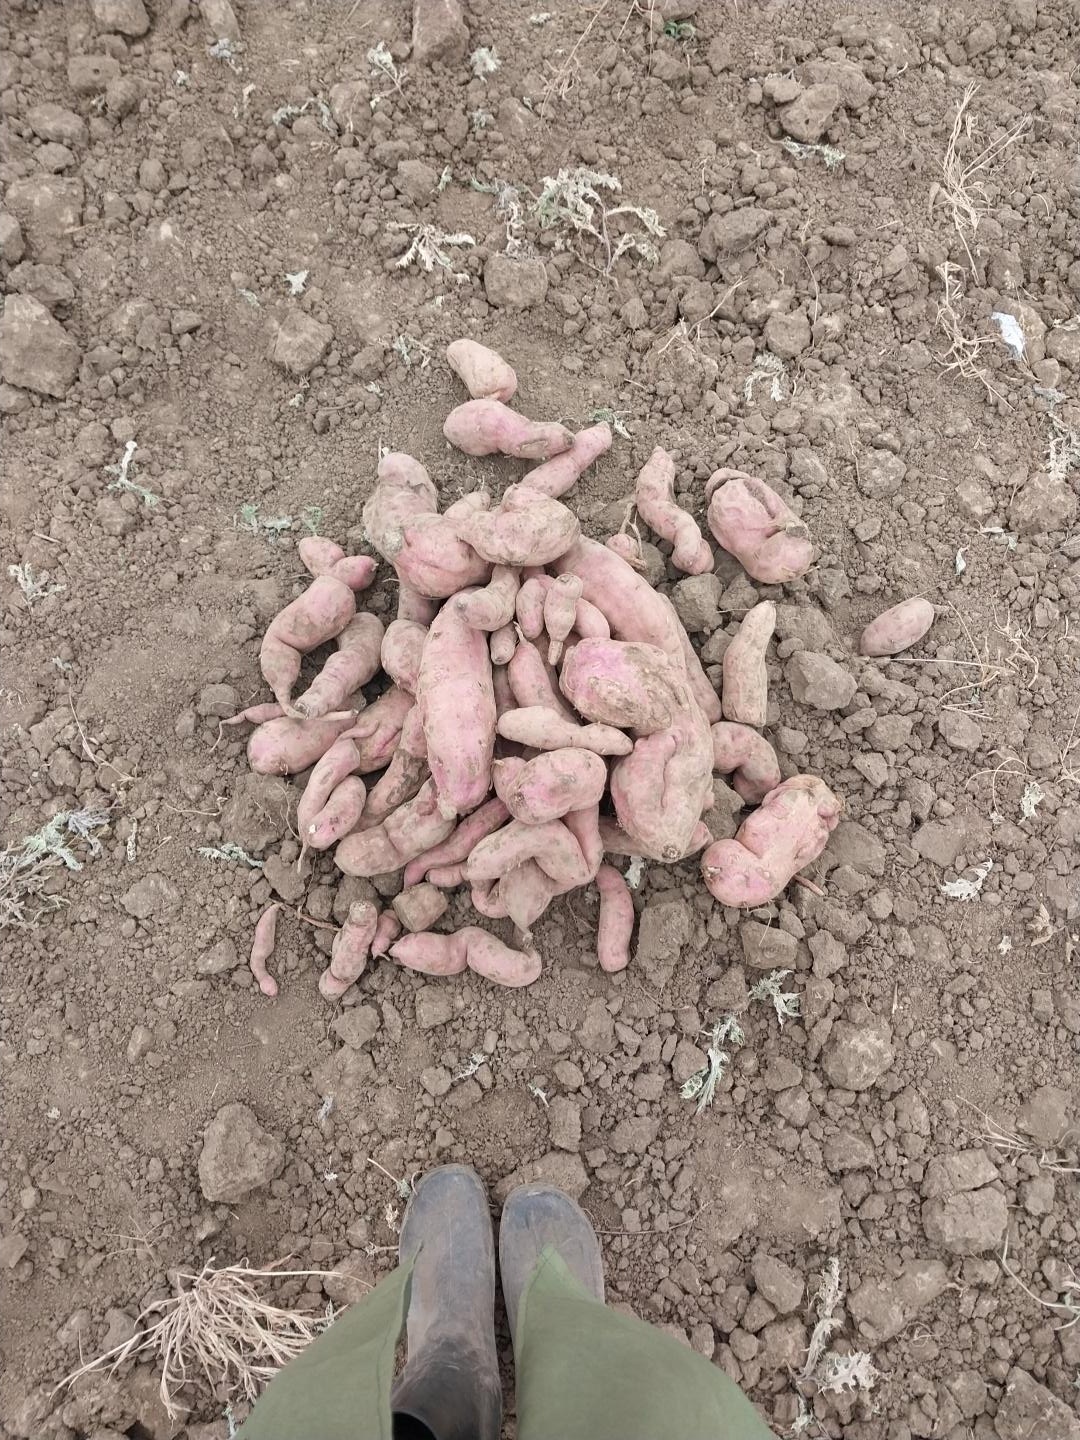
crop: sweet potato
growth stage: harvest maturity
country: Tanzania
